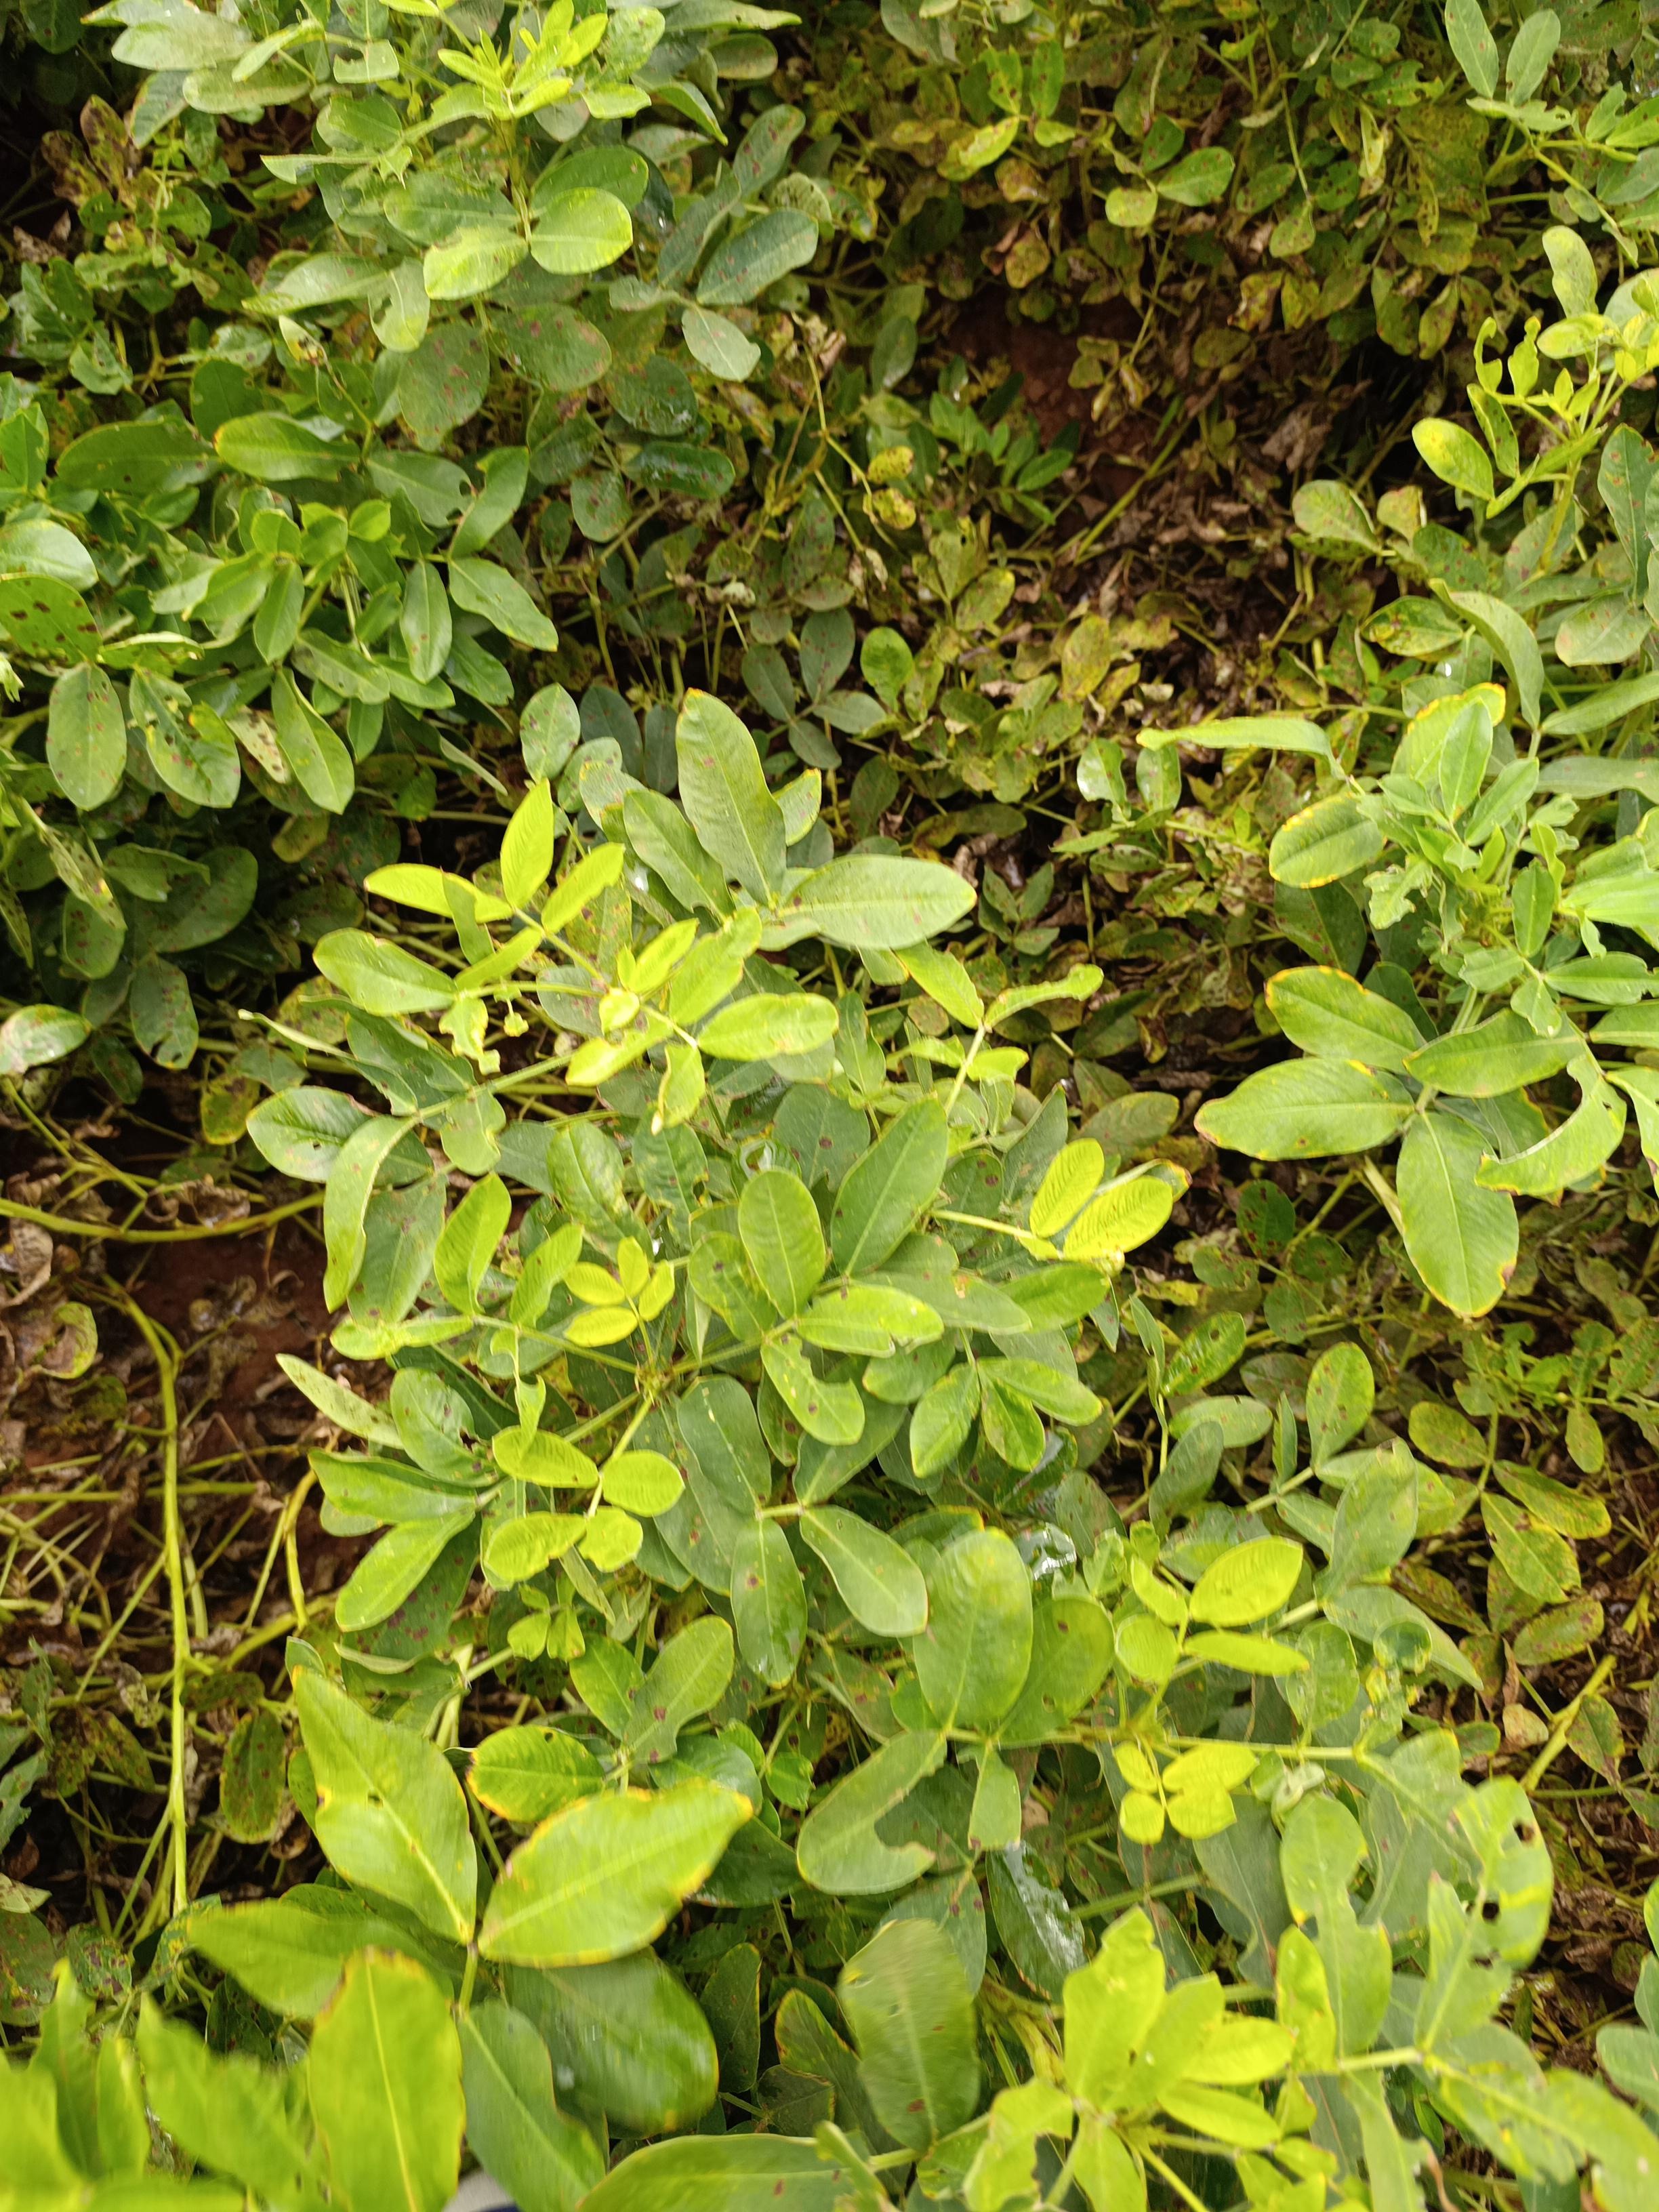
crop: groundnut
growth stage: pegging
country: Kenya
